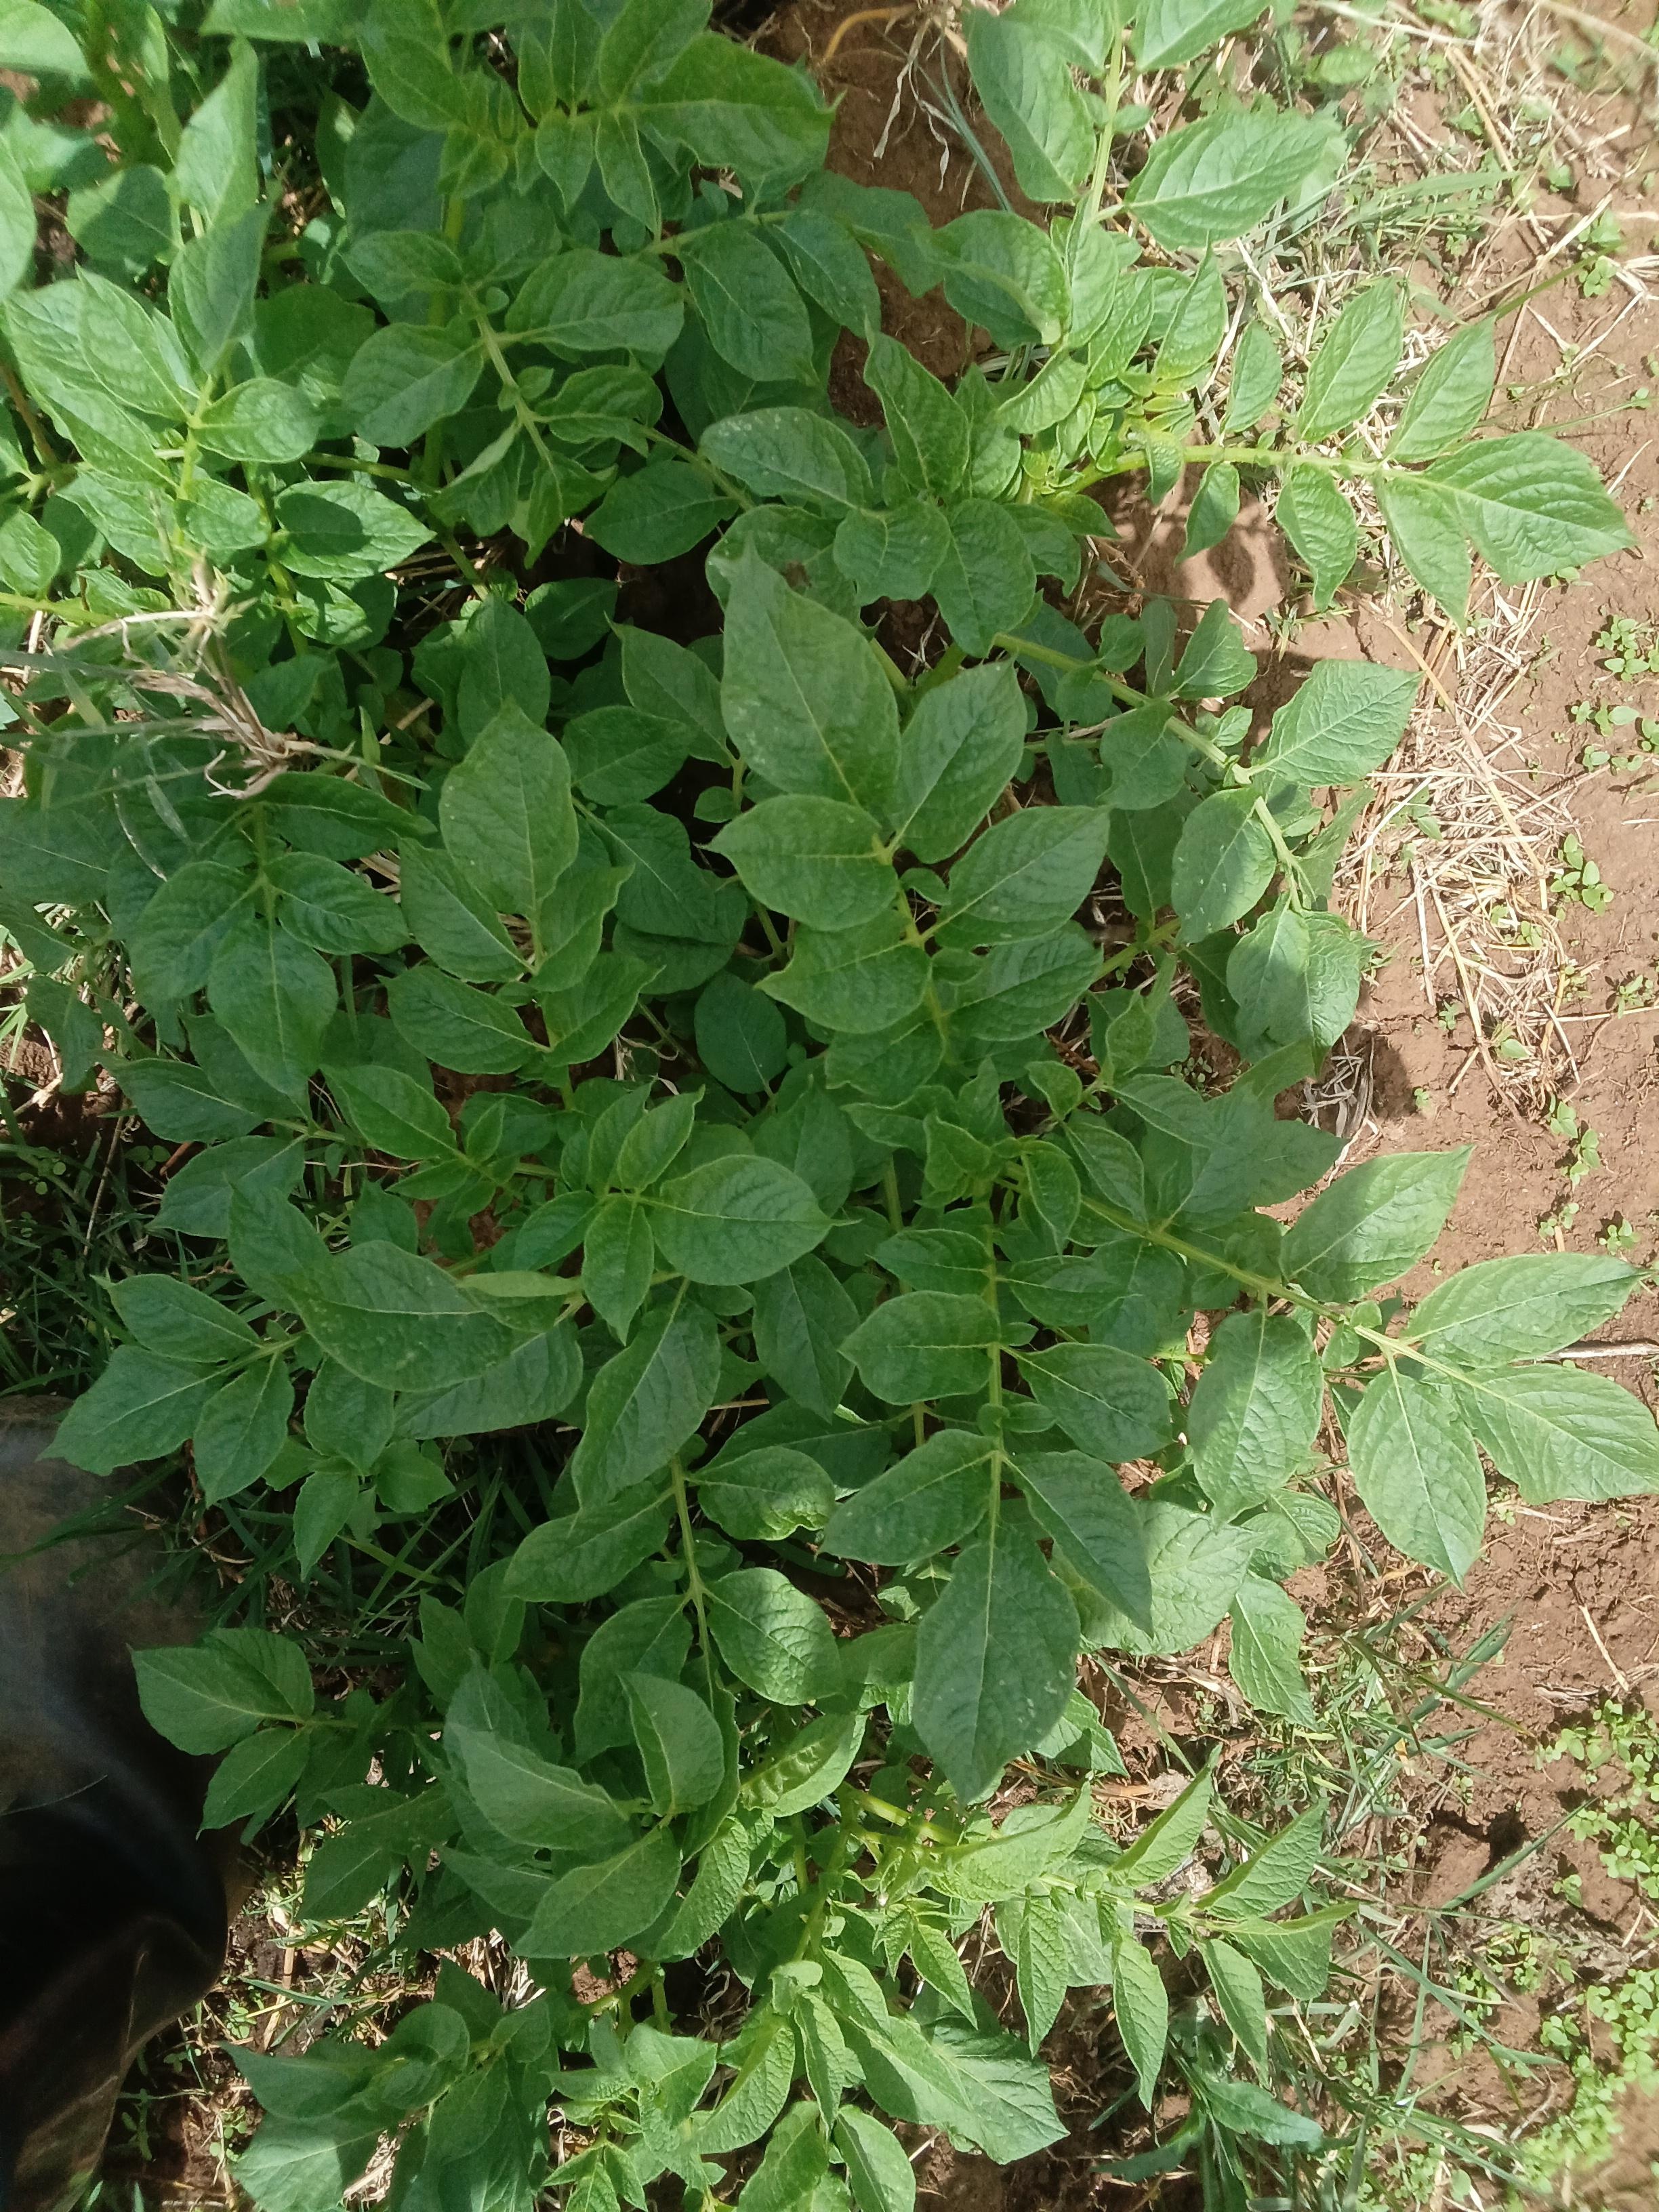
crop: potato
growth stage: flowering
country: Kenya
